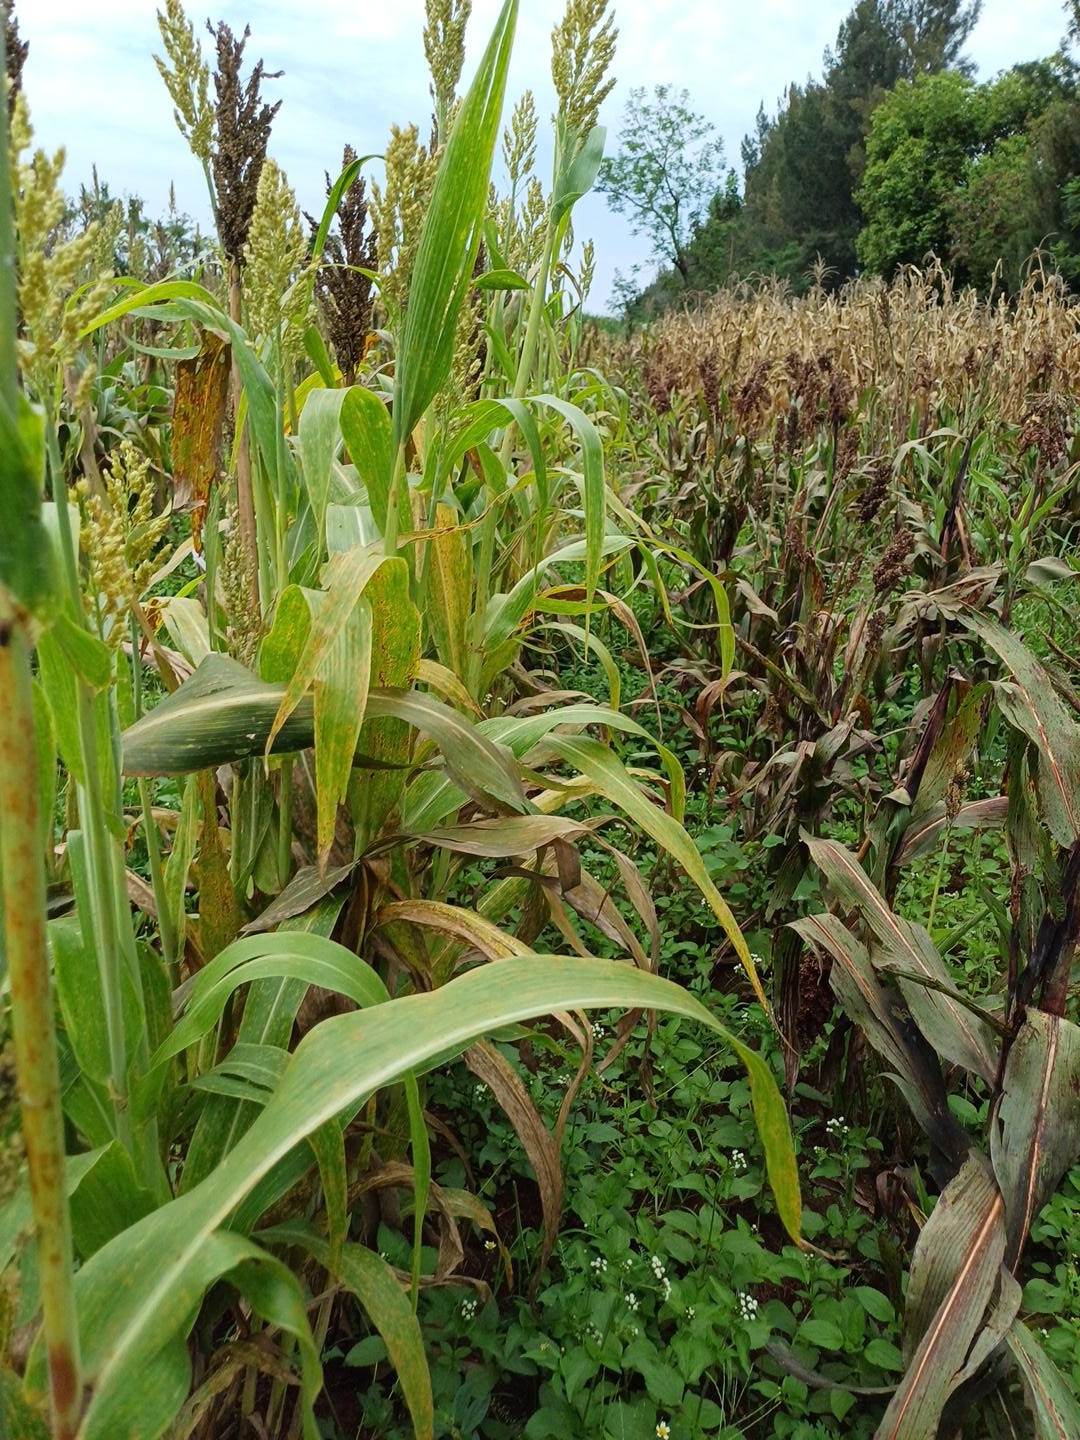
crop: sorghum
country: Kenya
